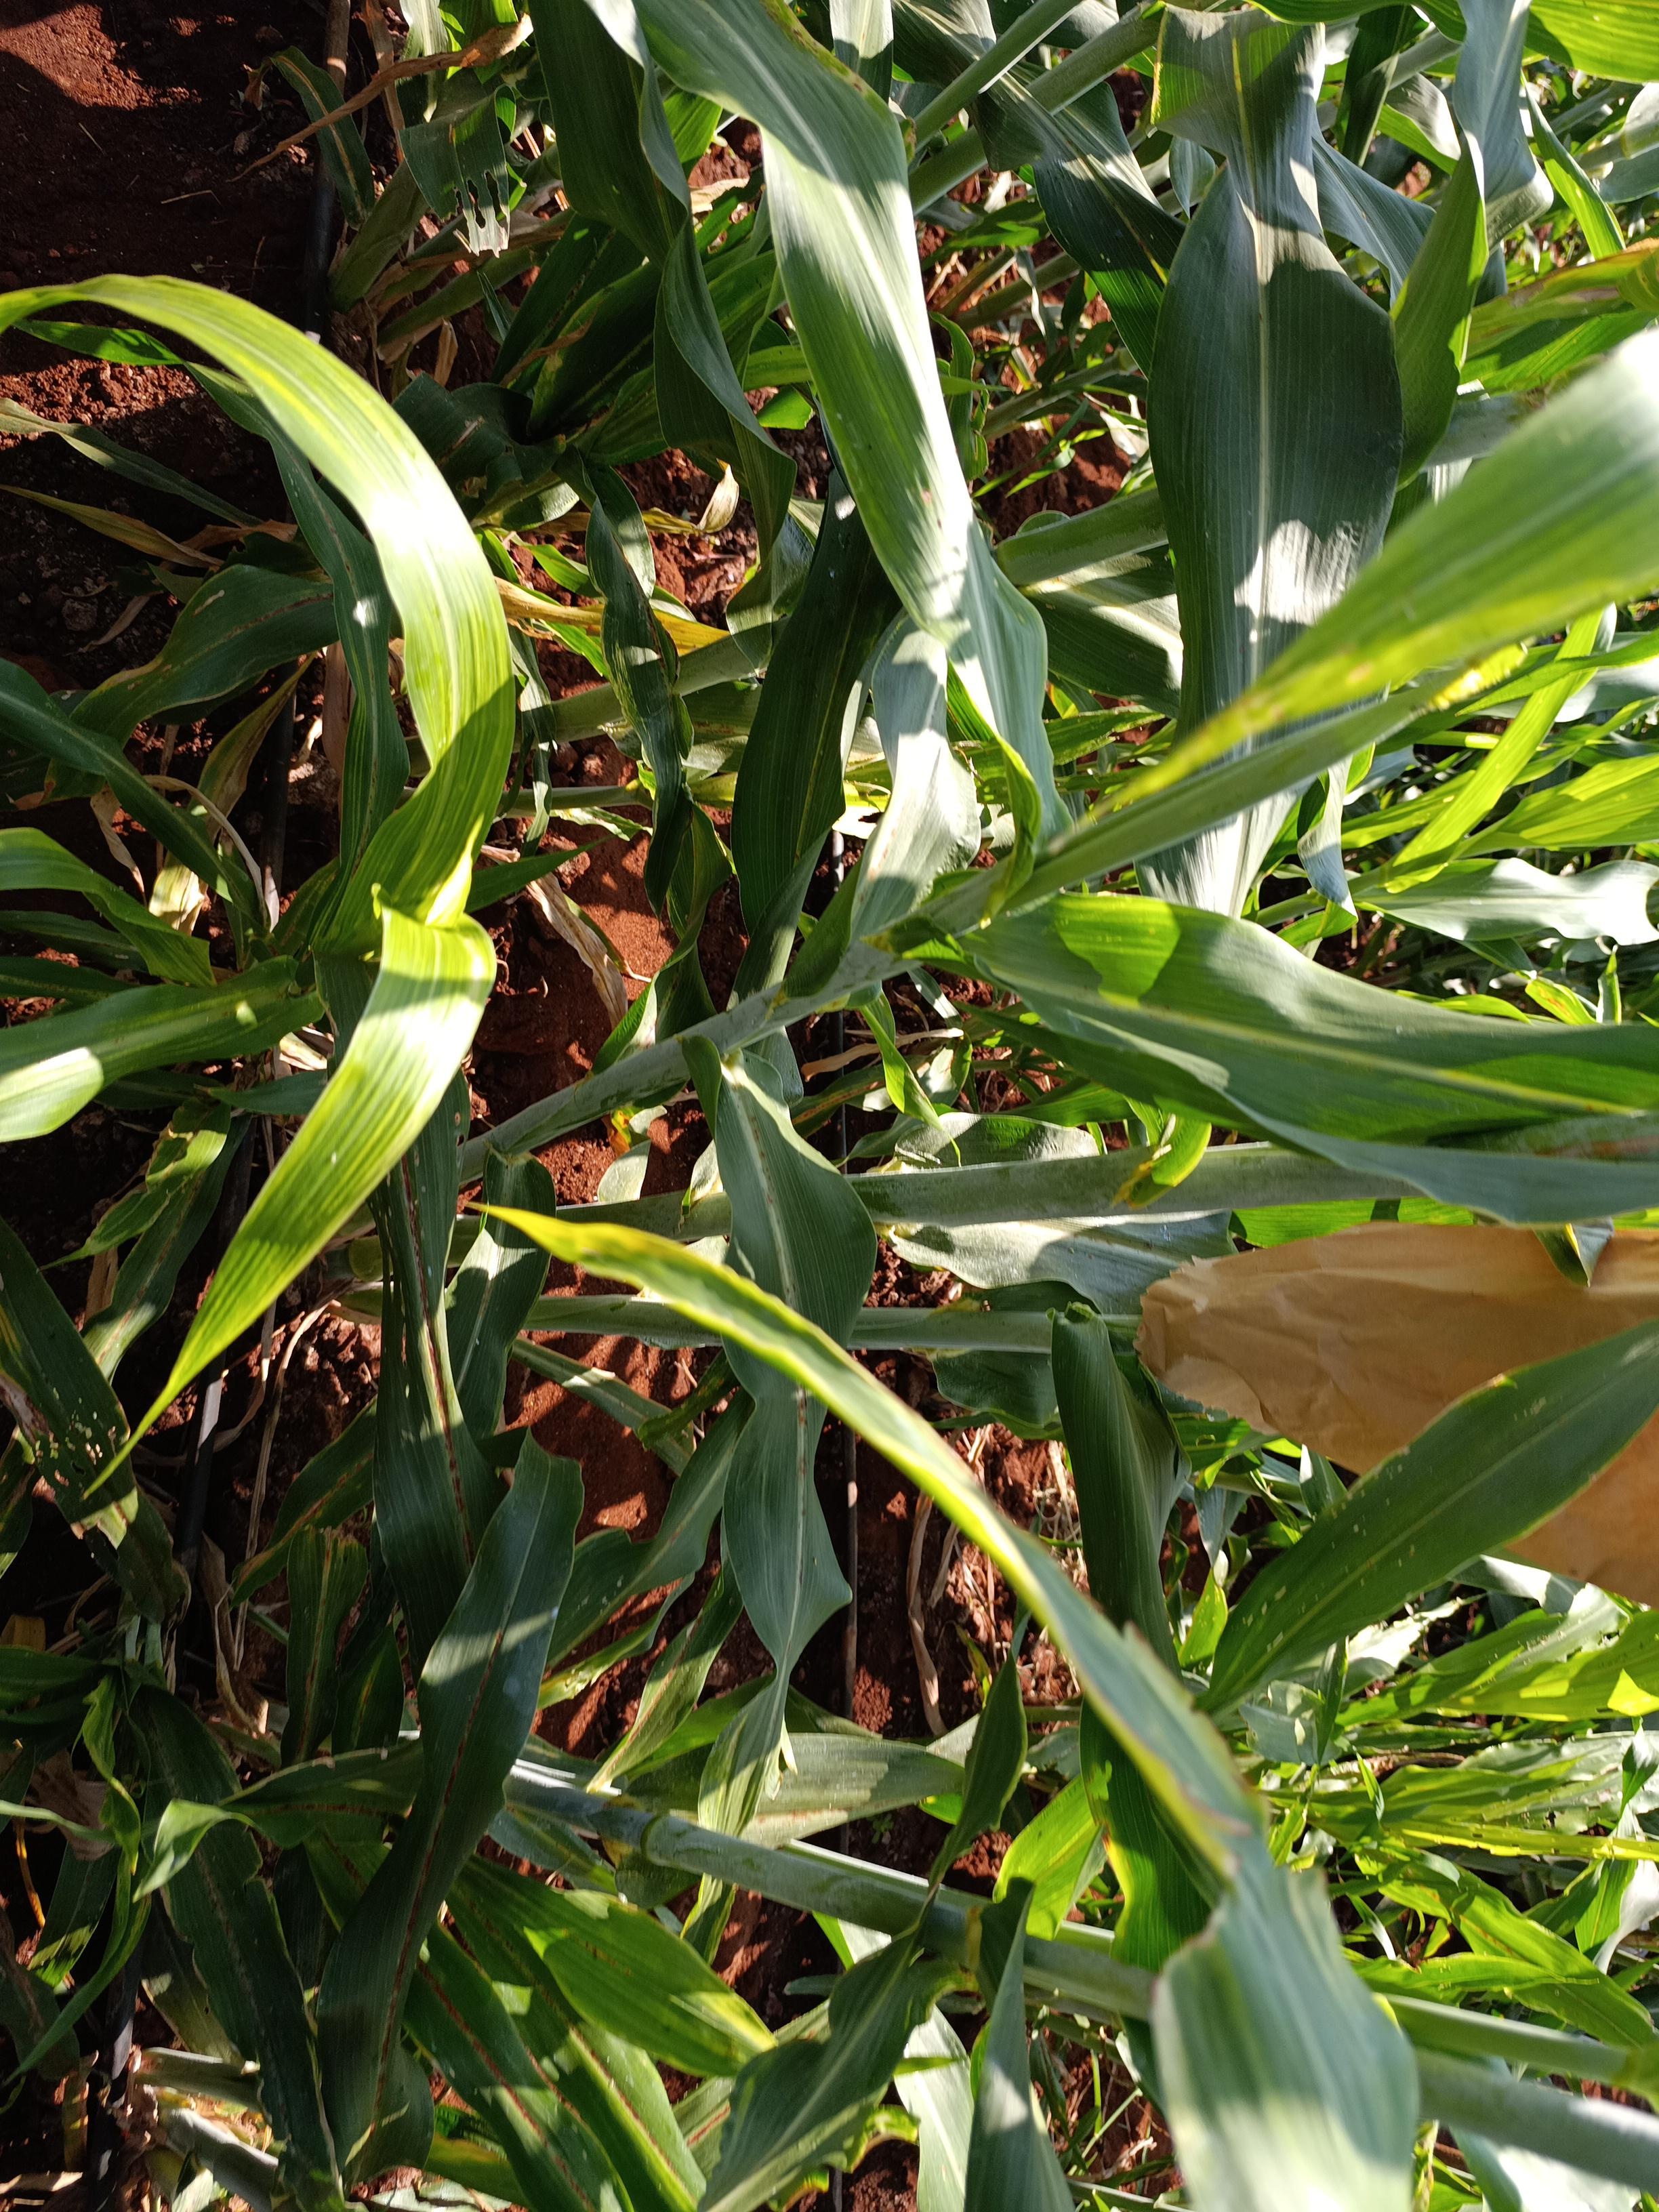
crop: sorghum
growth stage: heading tuber
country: Kenya
